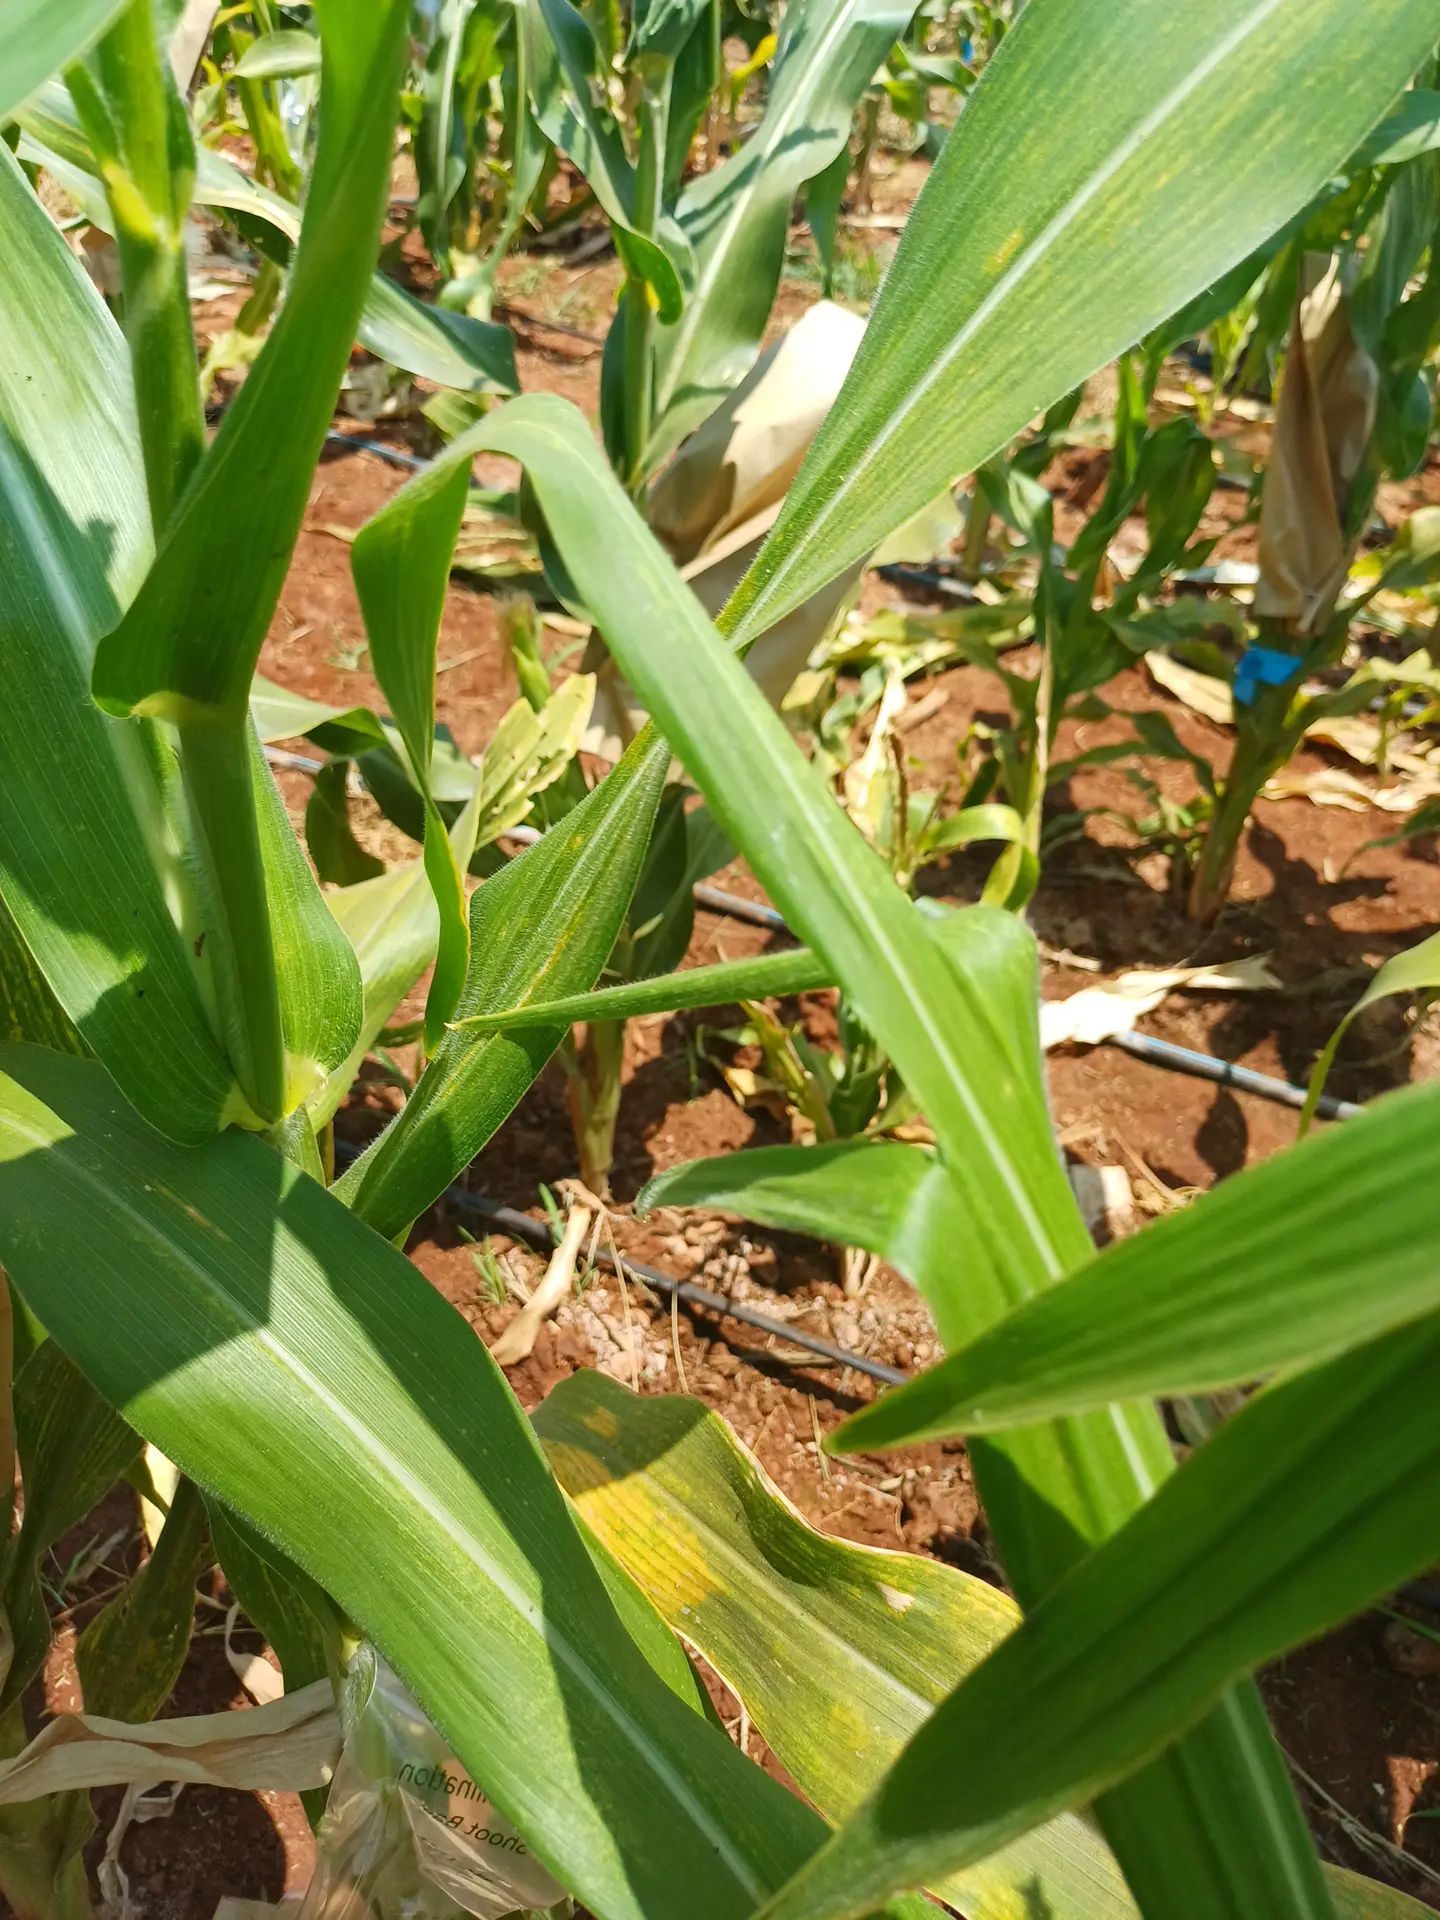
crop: maize
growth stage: flowering
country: Kenya
